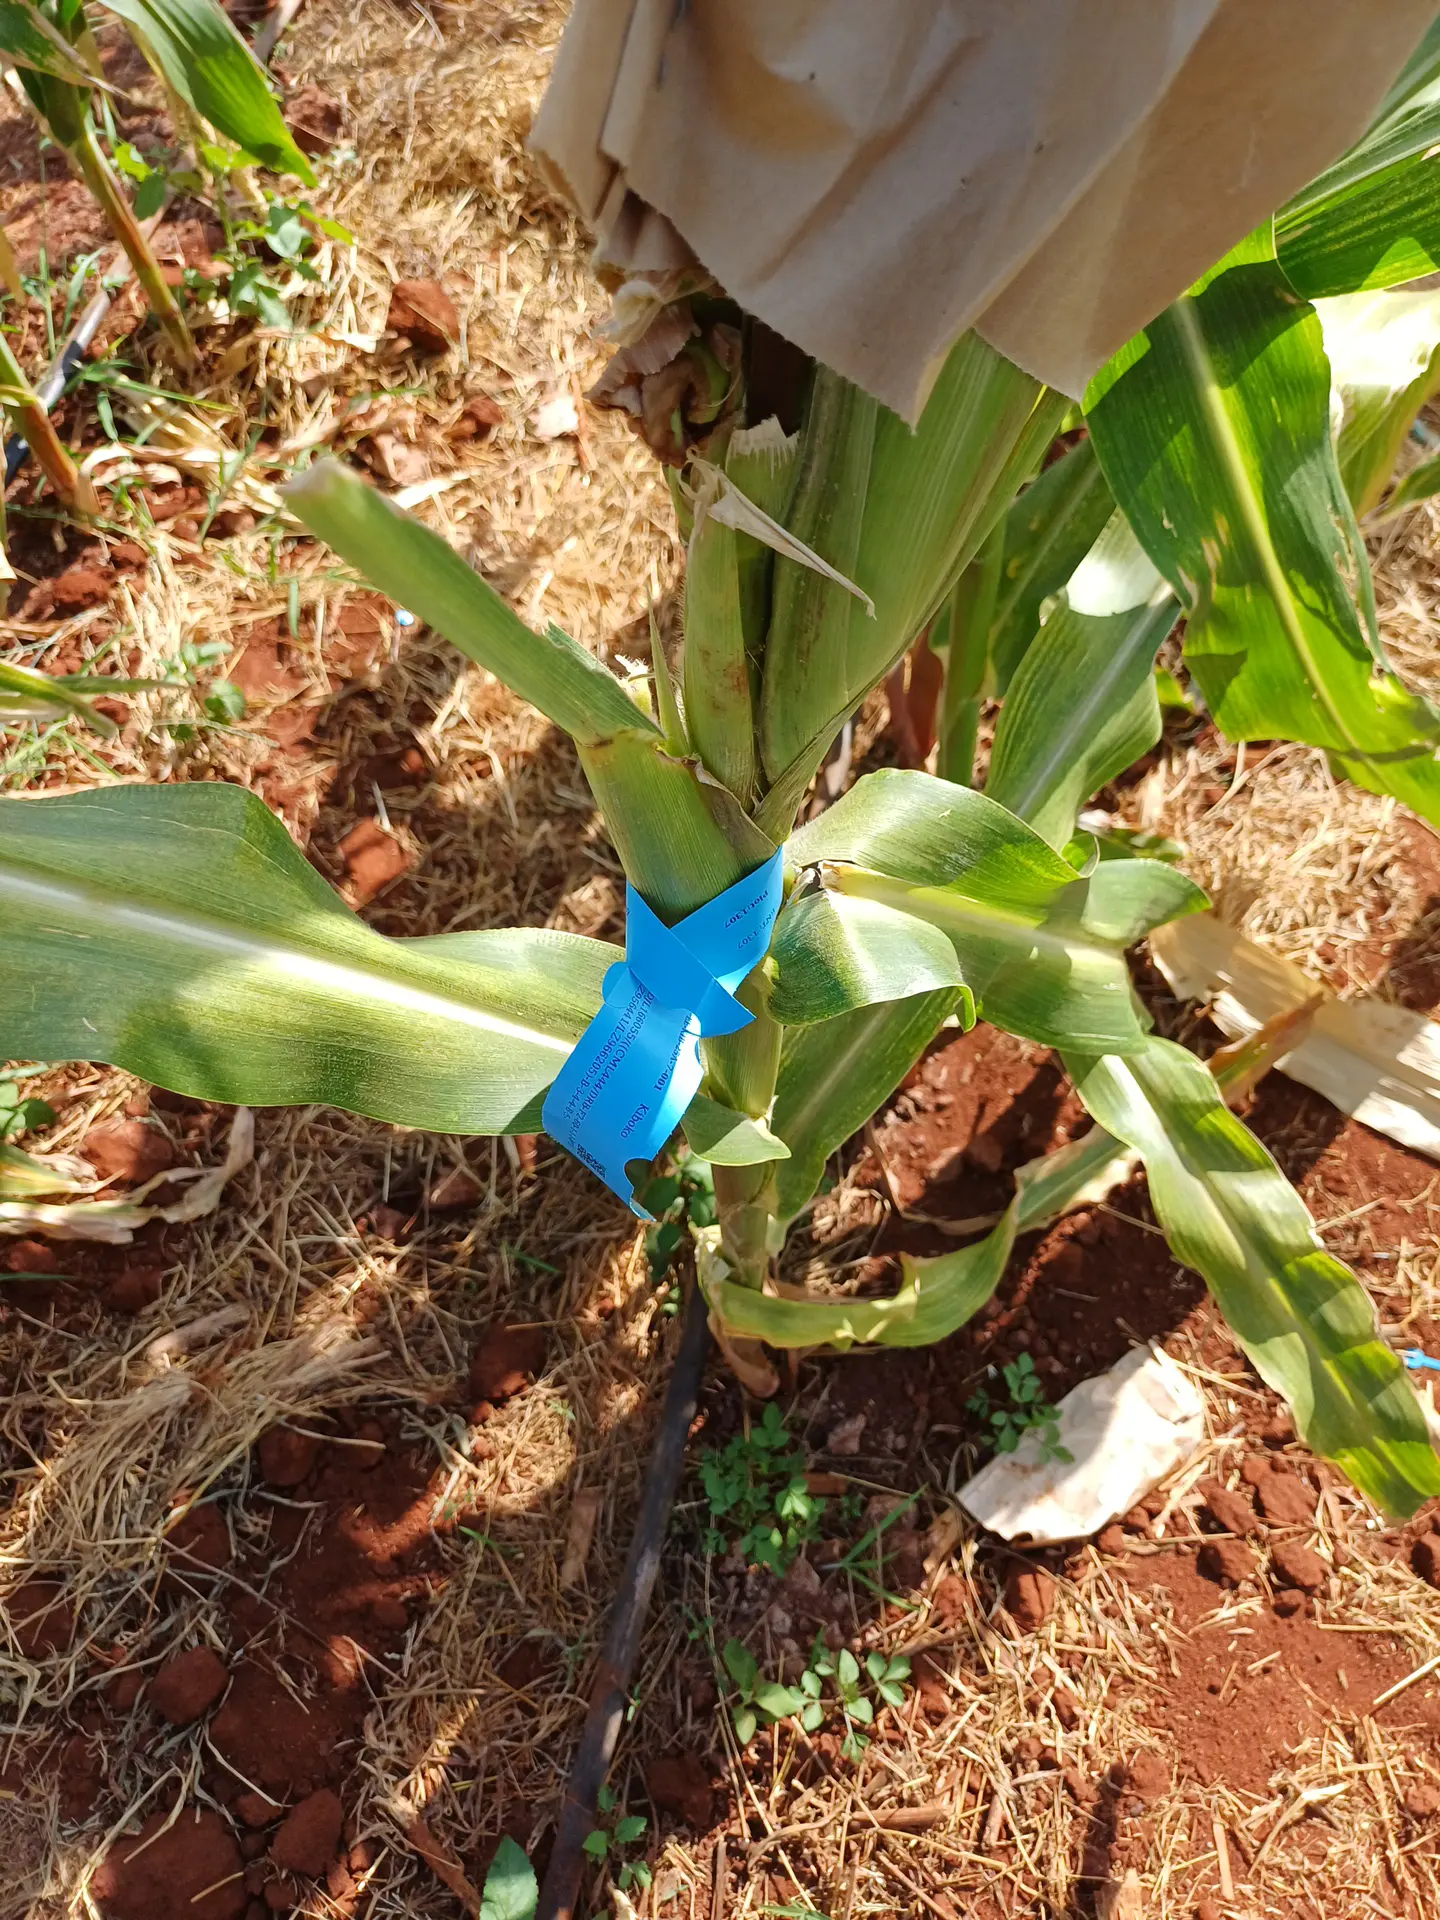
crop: maize
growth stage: flowering
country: Kenya
